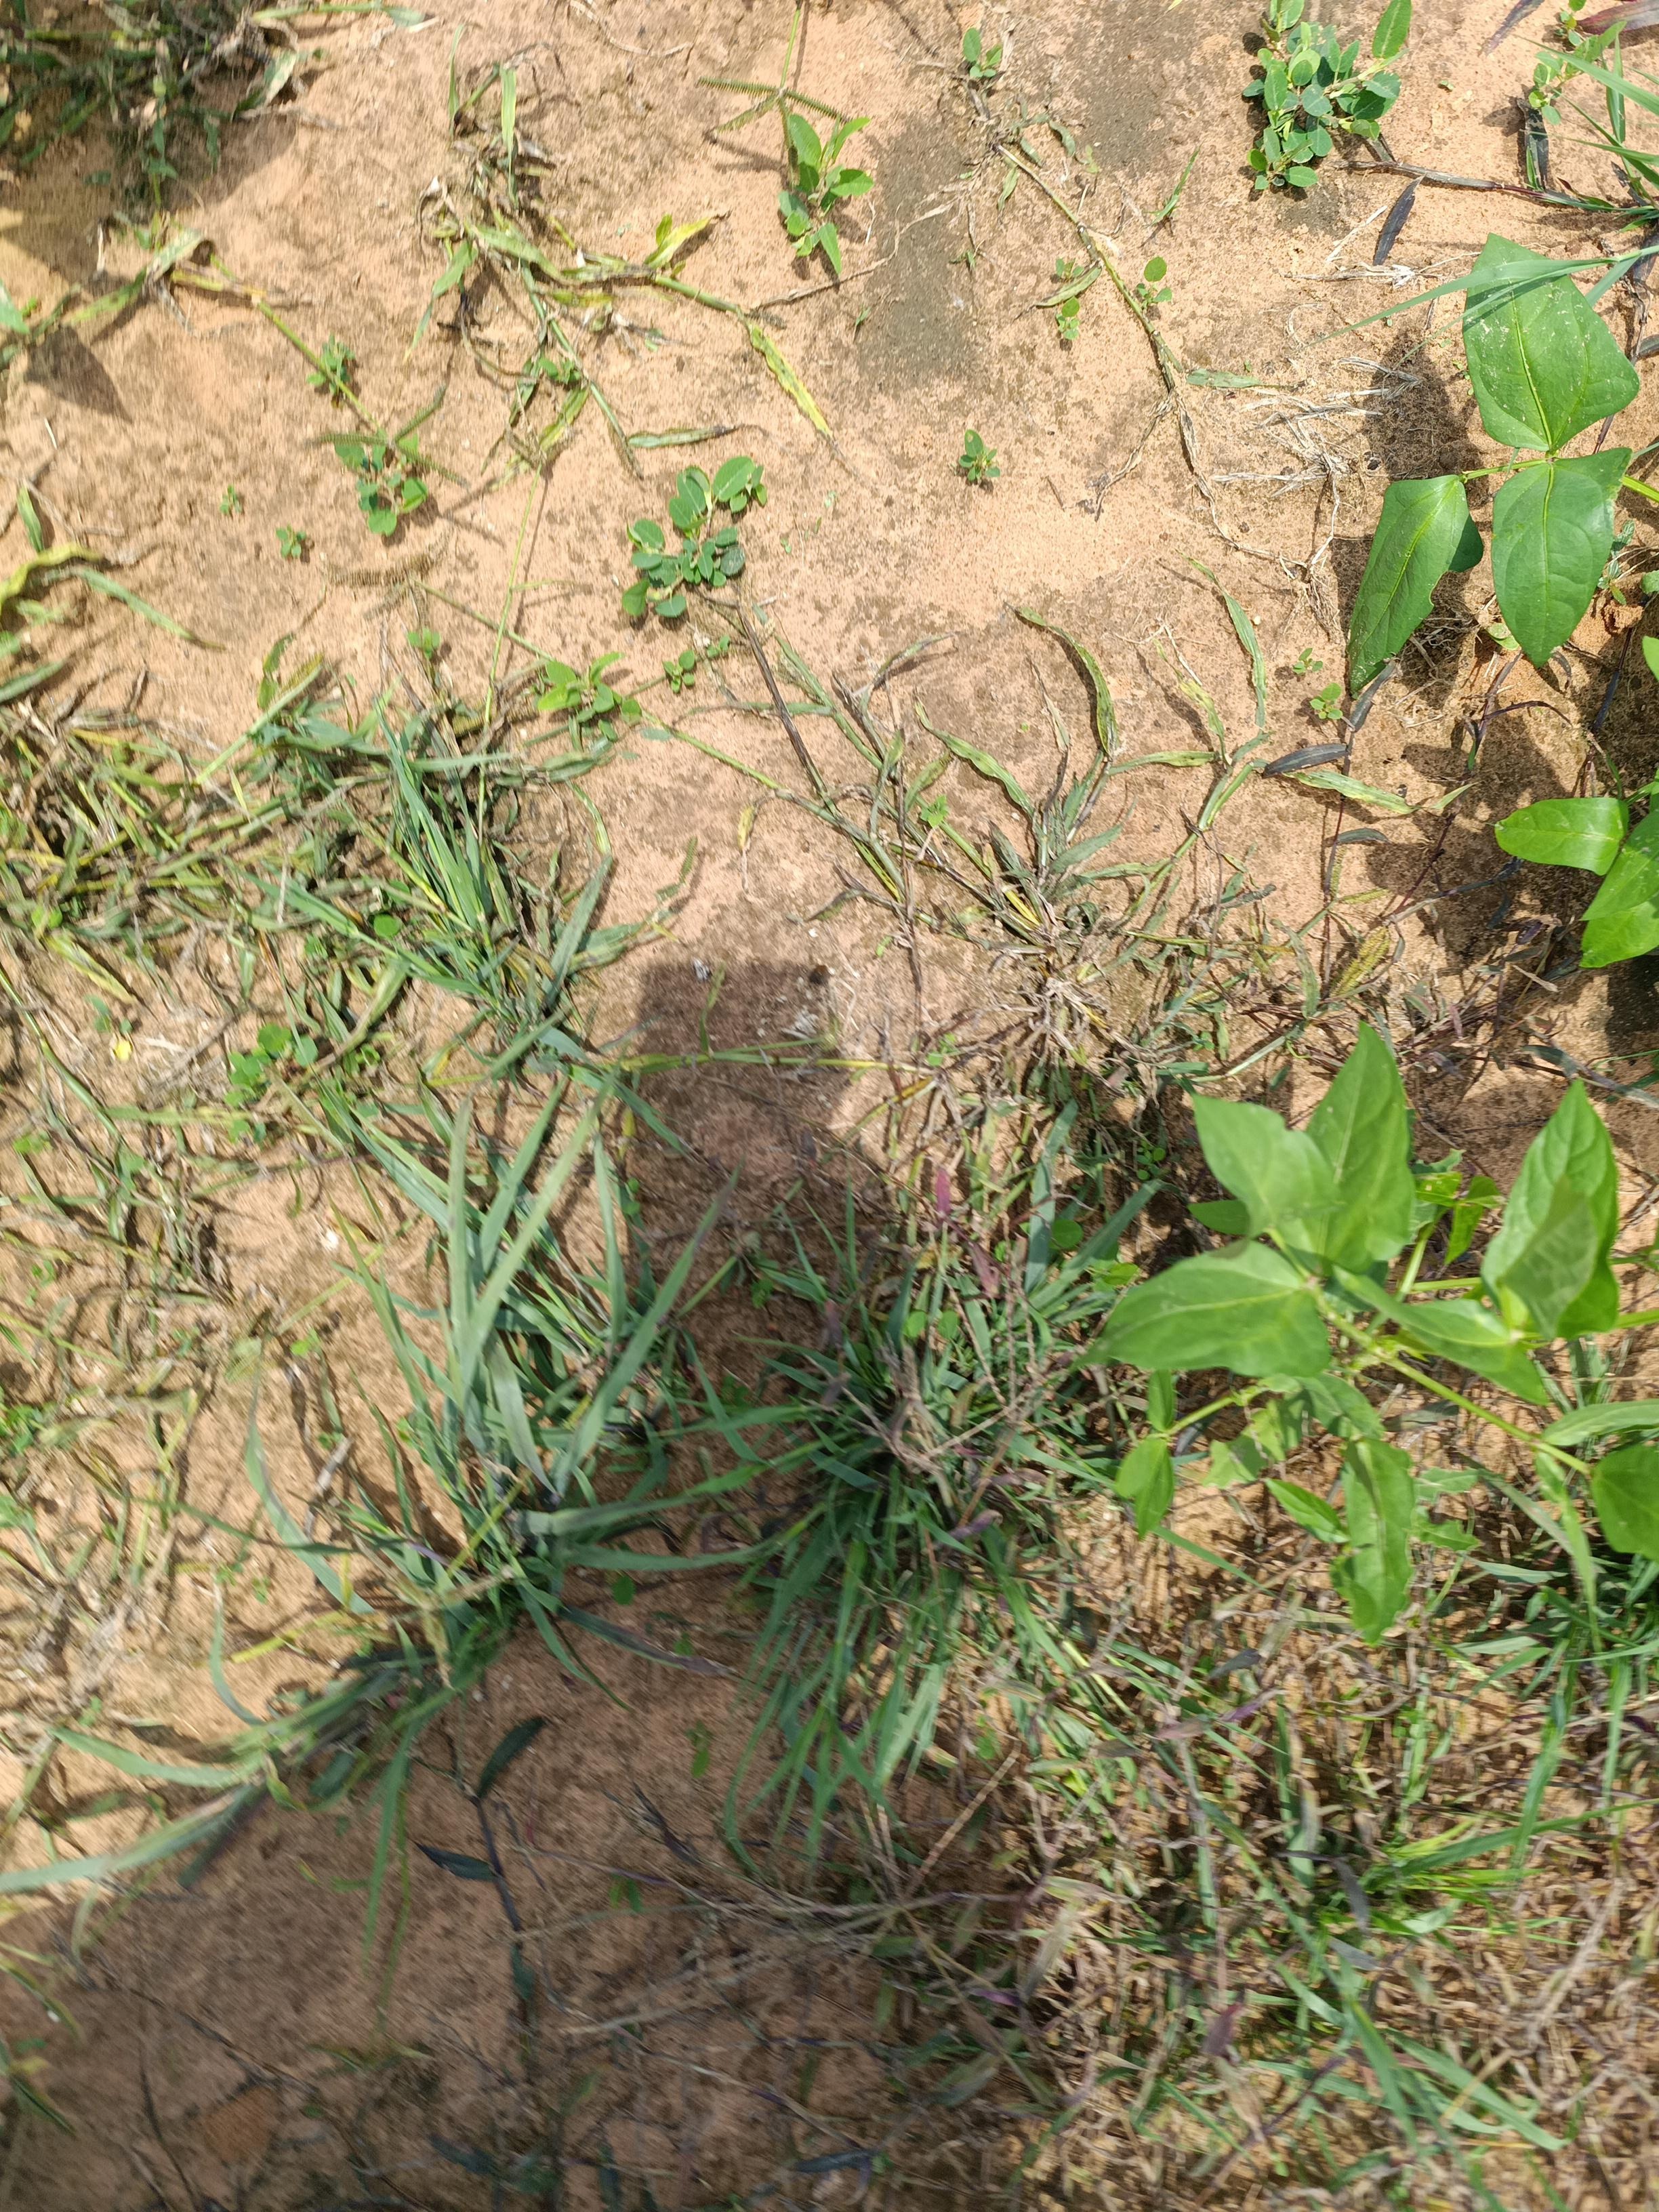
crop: cowpea
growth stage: emergence
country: Nigeria
